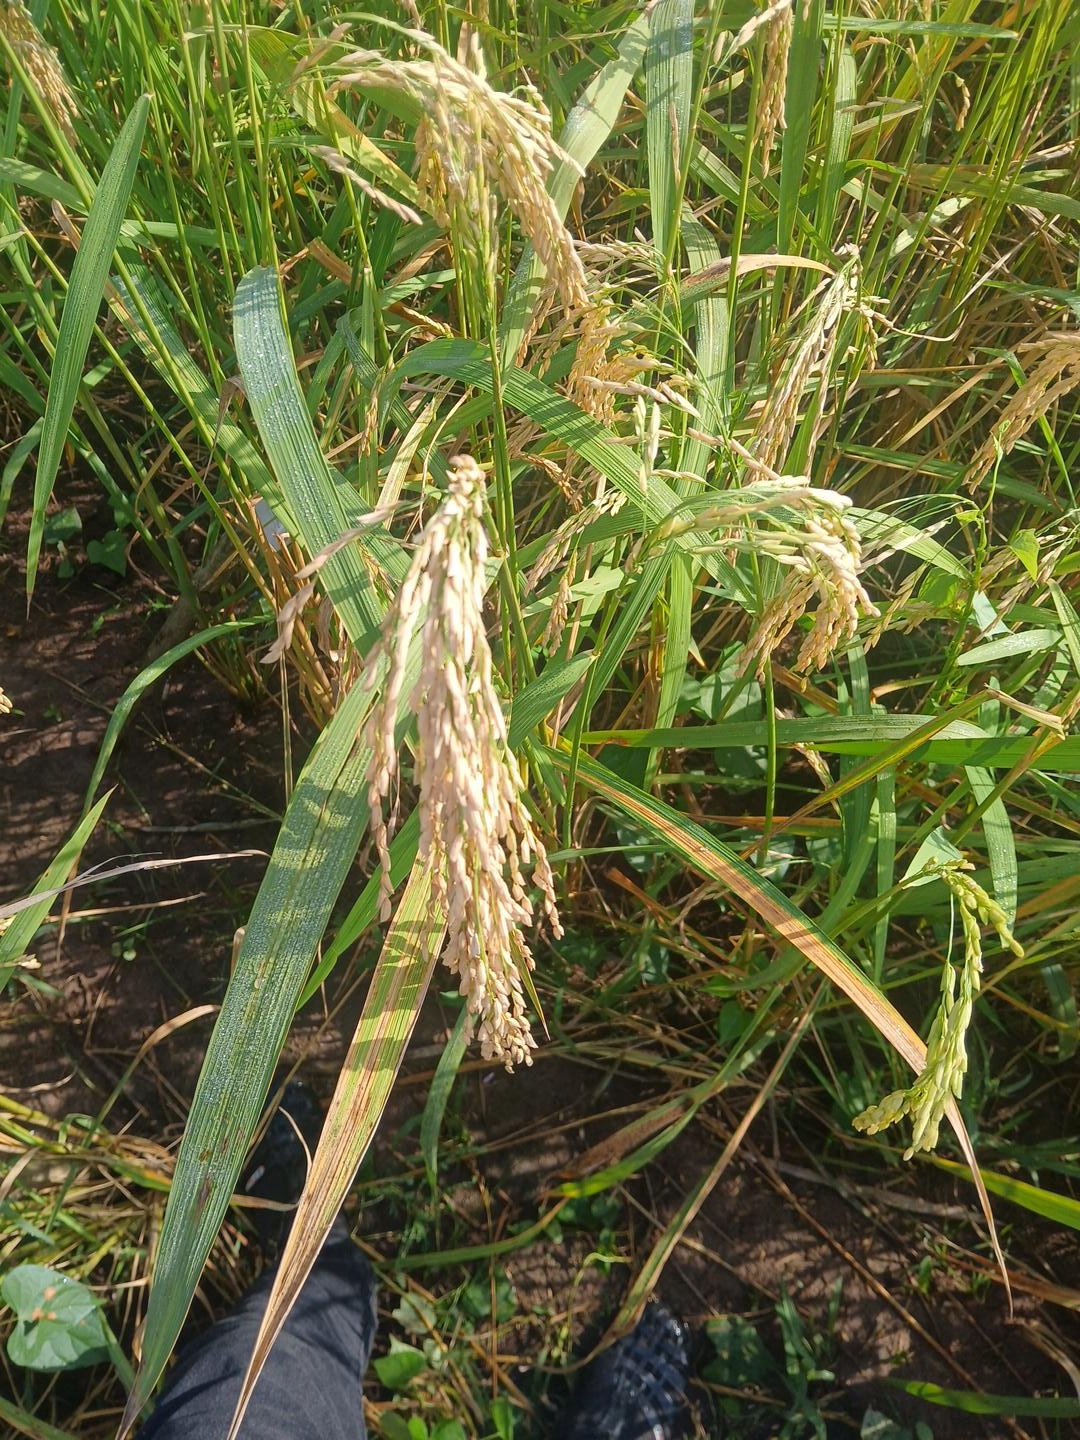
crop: rice
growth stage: ripening
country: Côte d'Ivoire
